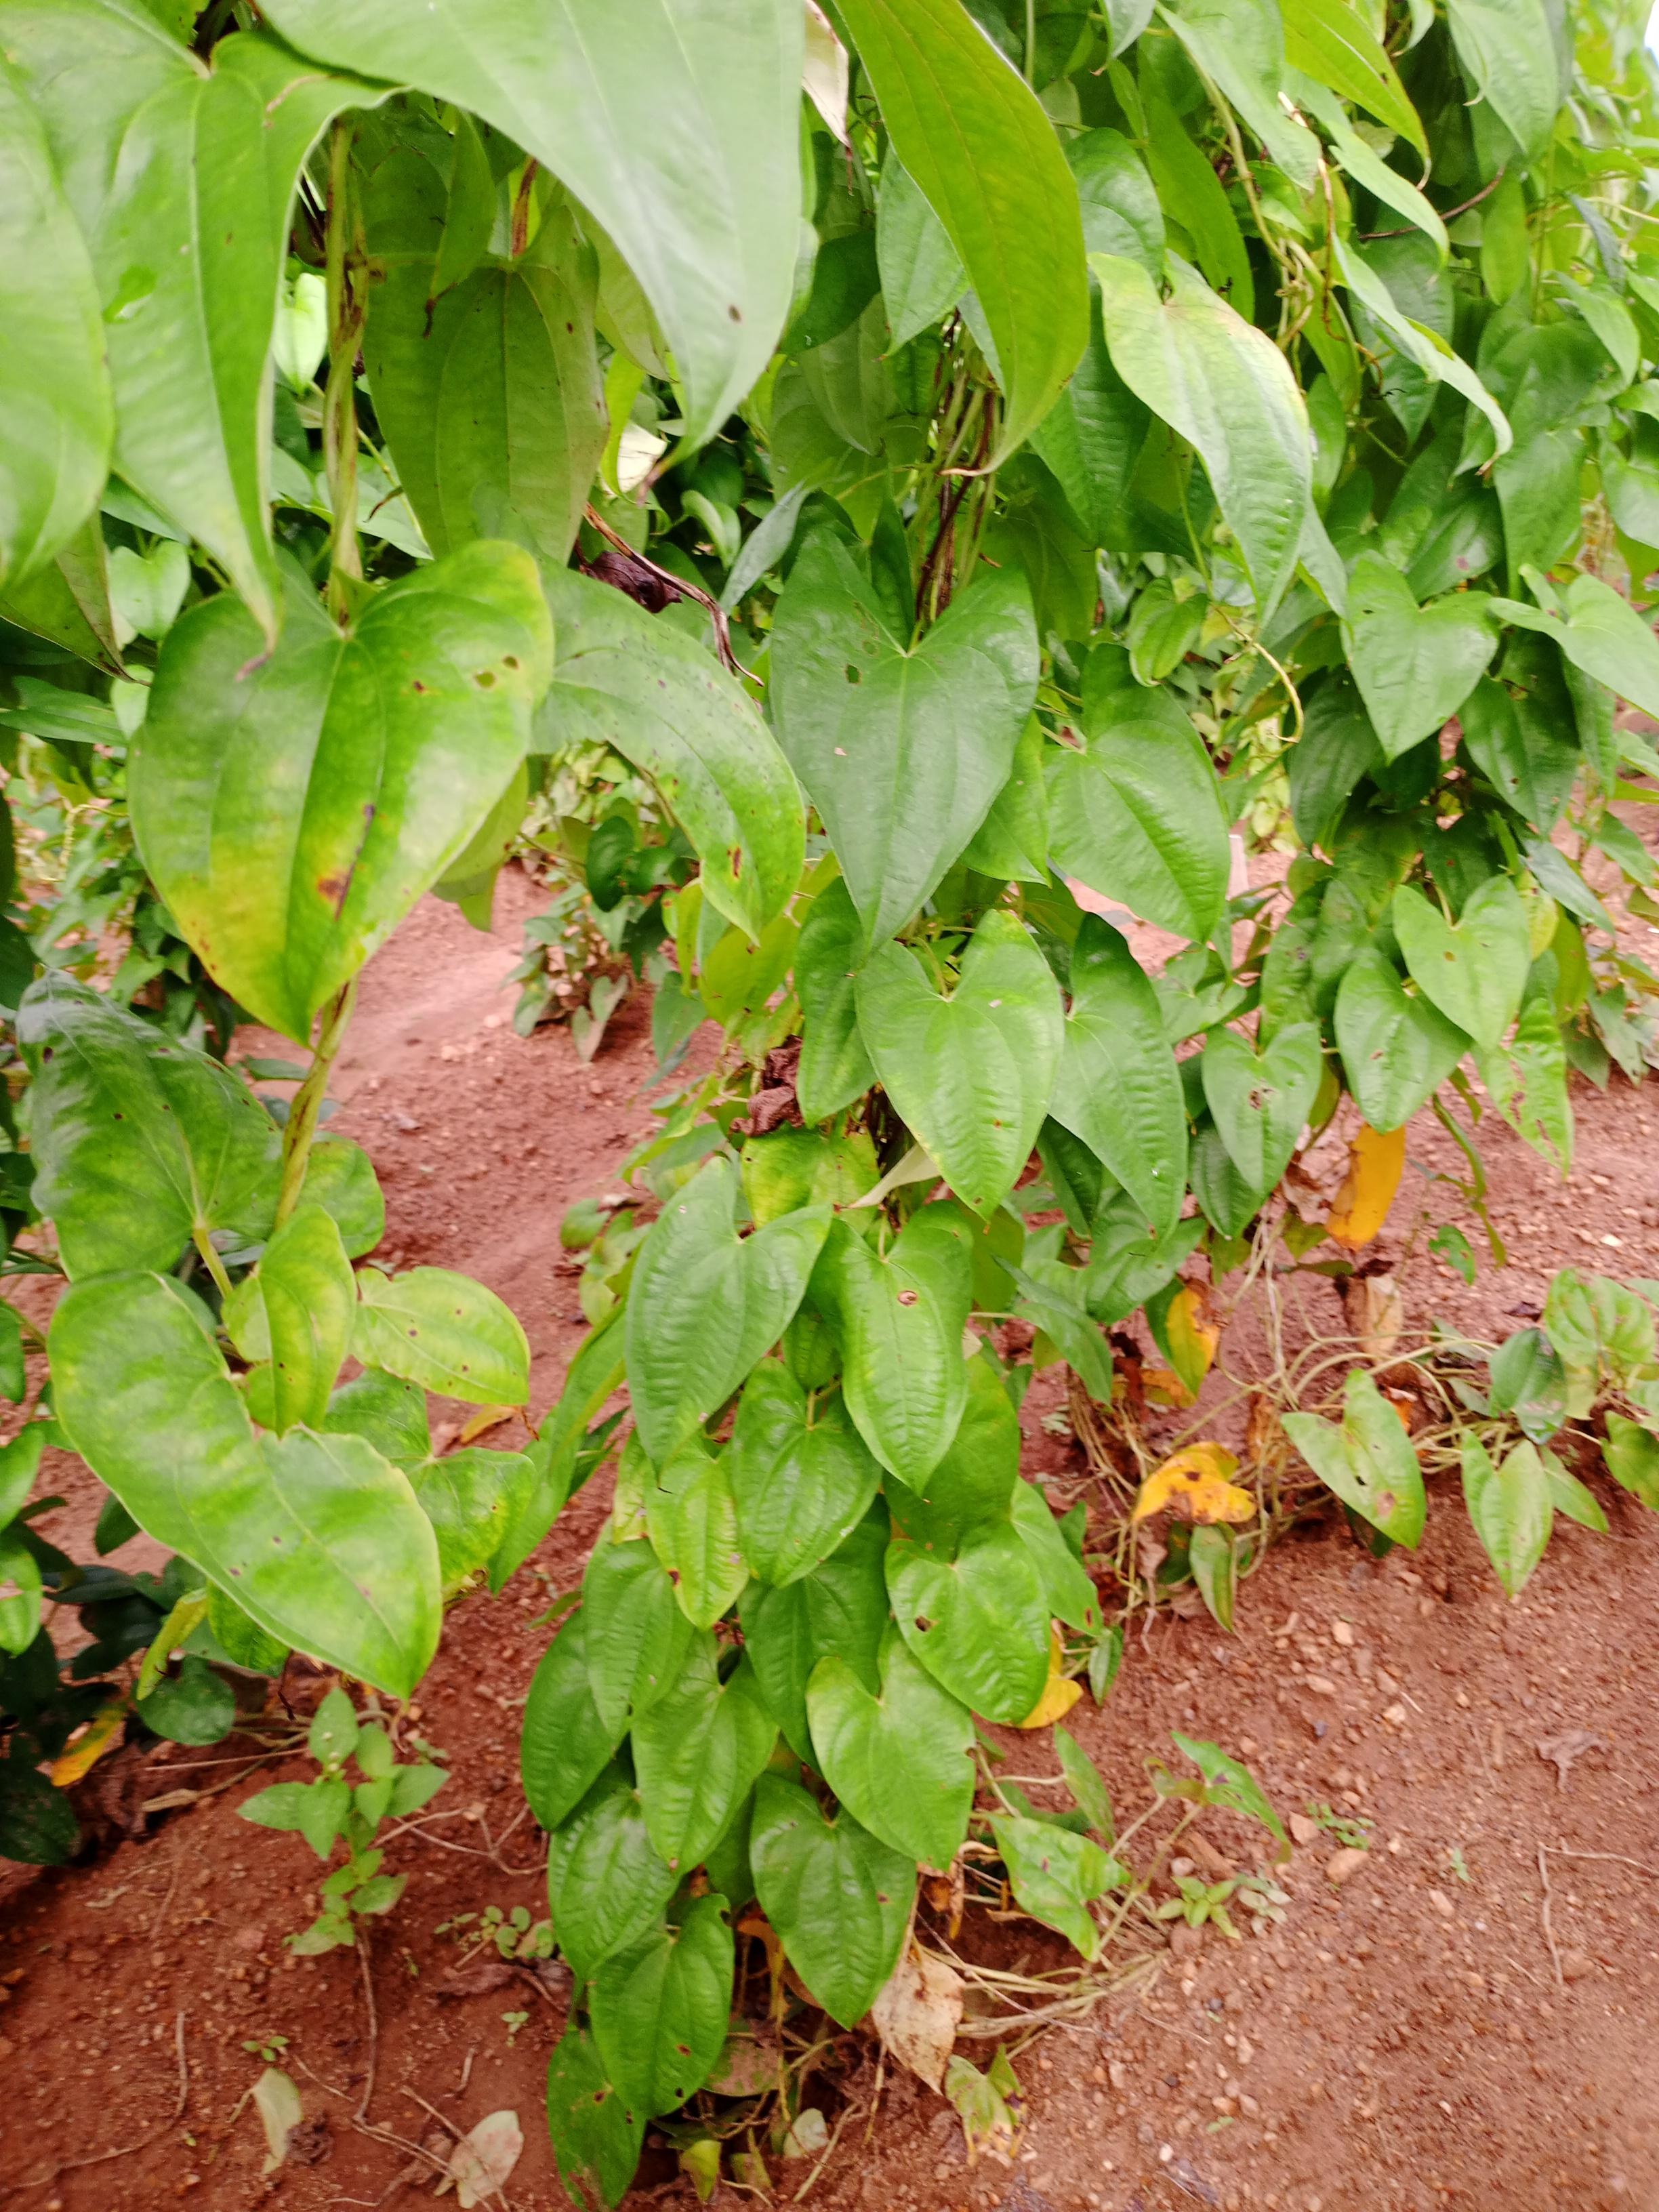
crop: yam
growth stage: vegetative
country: Nigeria
